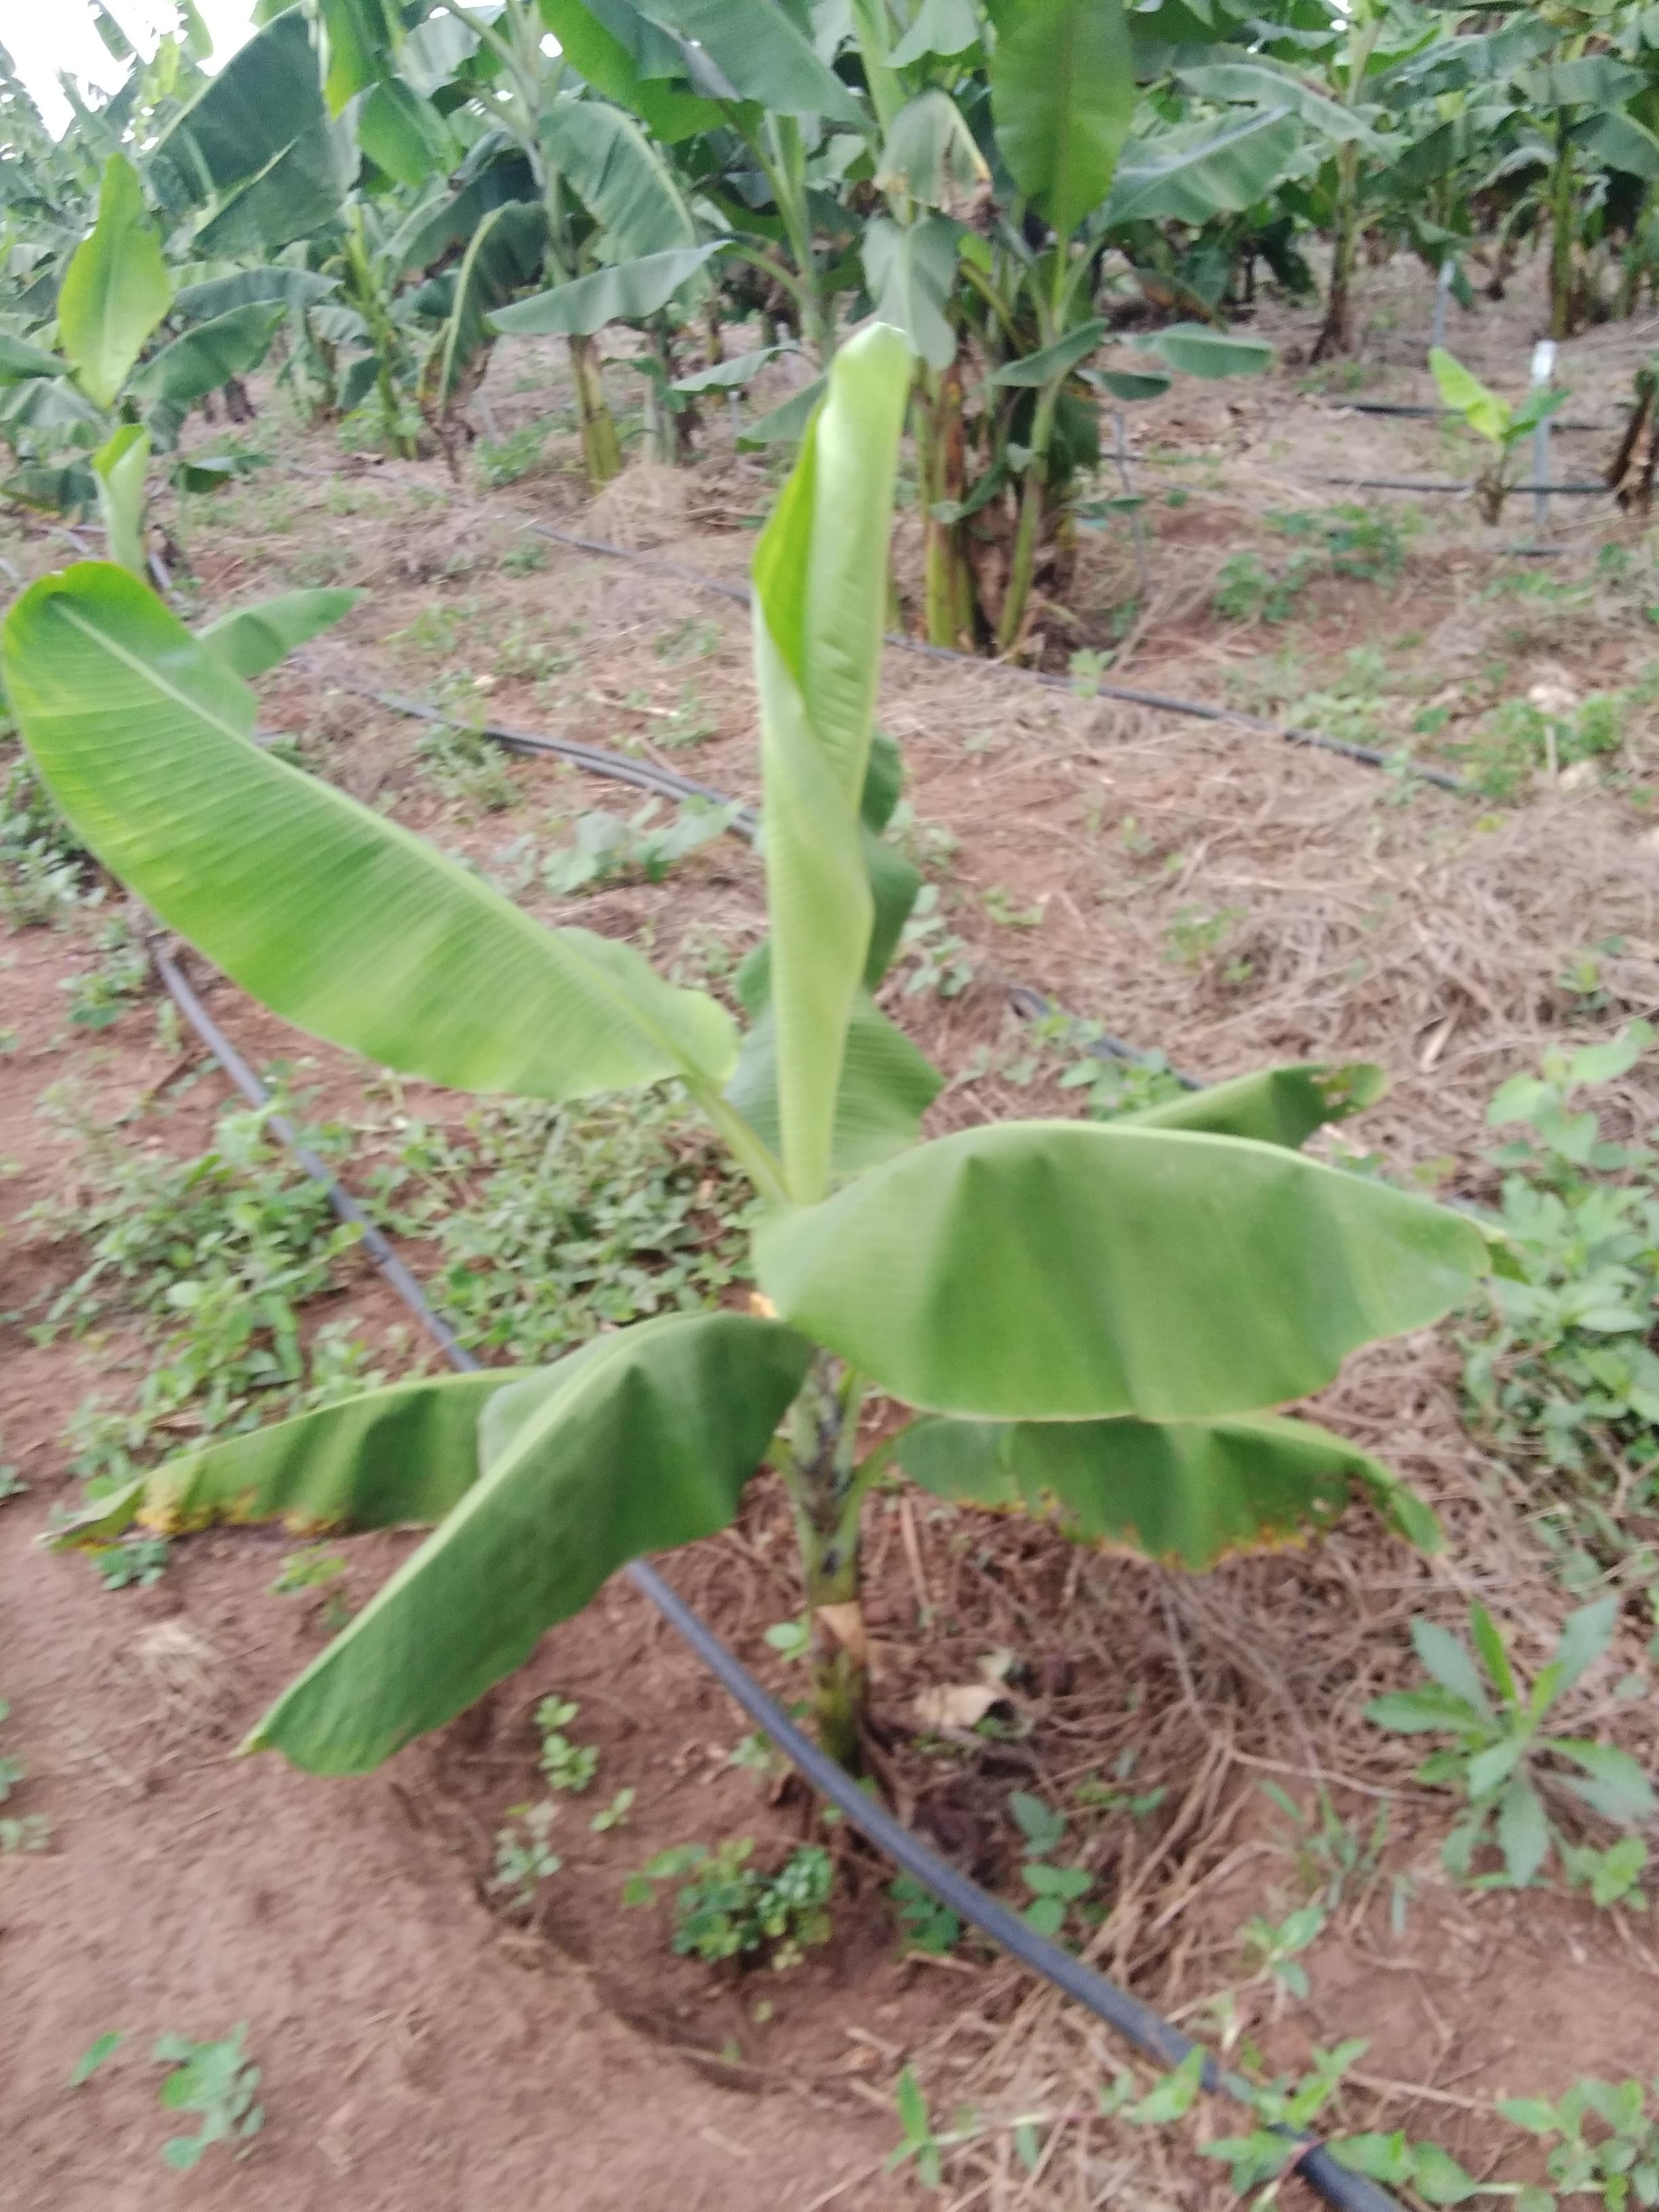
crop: banana
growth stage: vegetative
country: Tanzania
